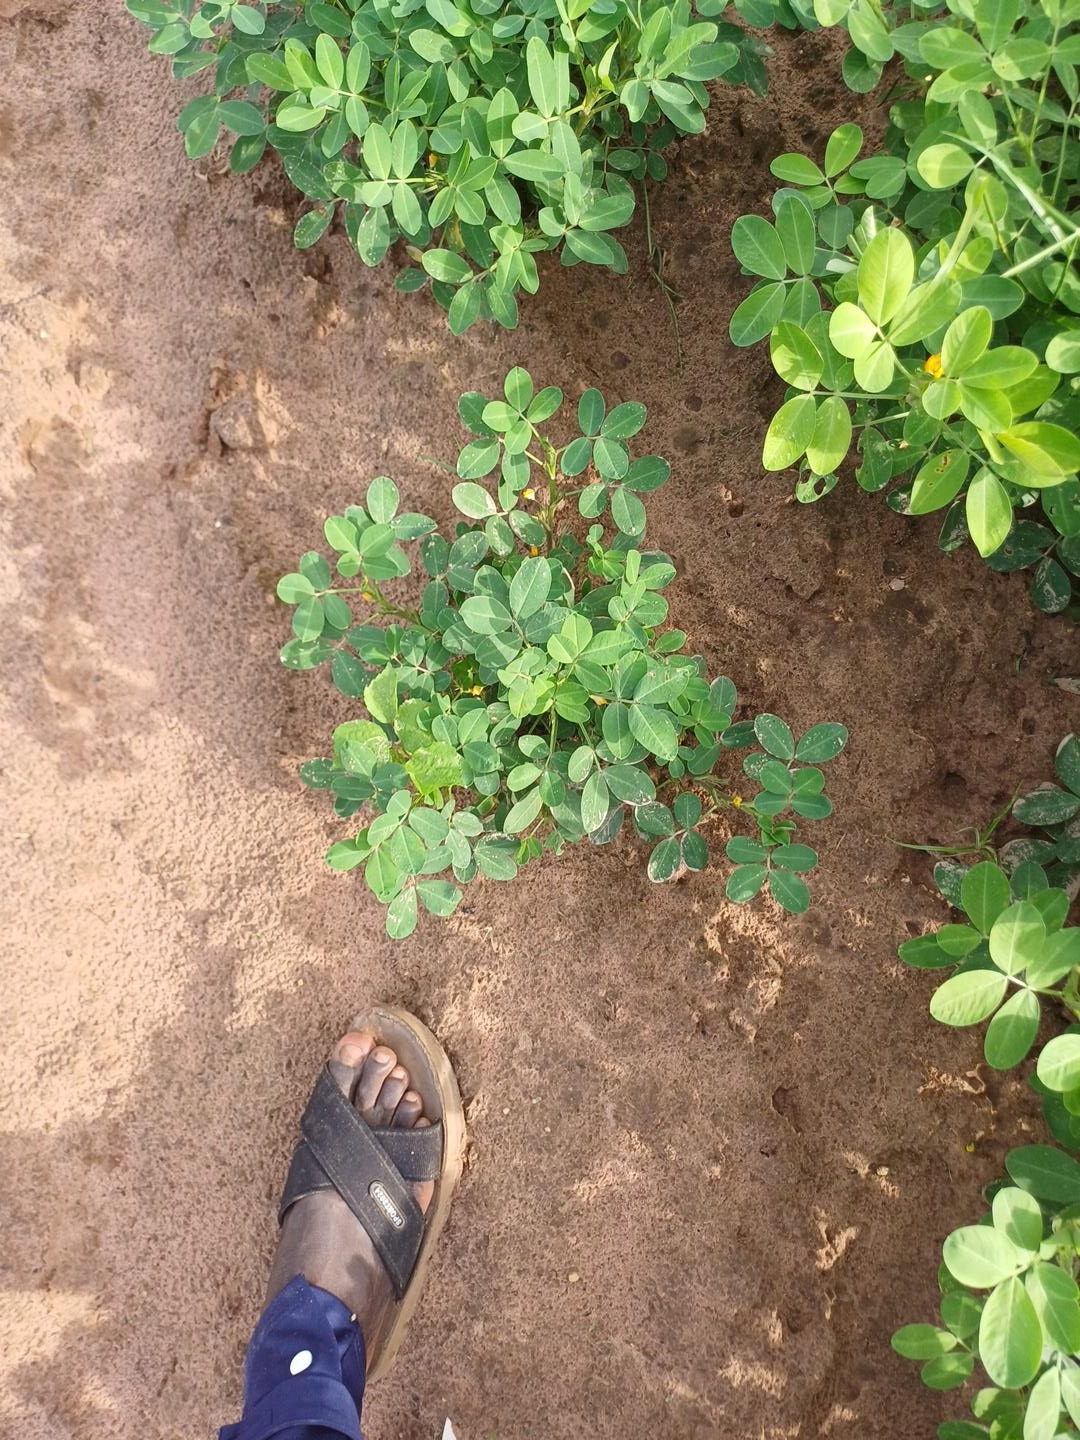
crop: groundnut
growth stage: flowering
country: Senegal
